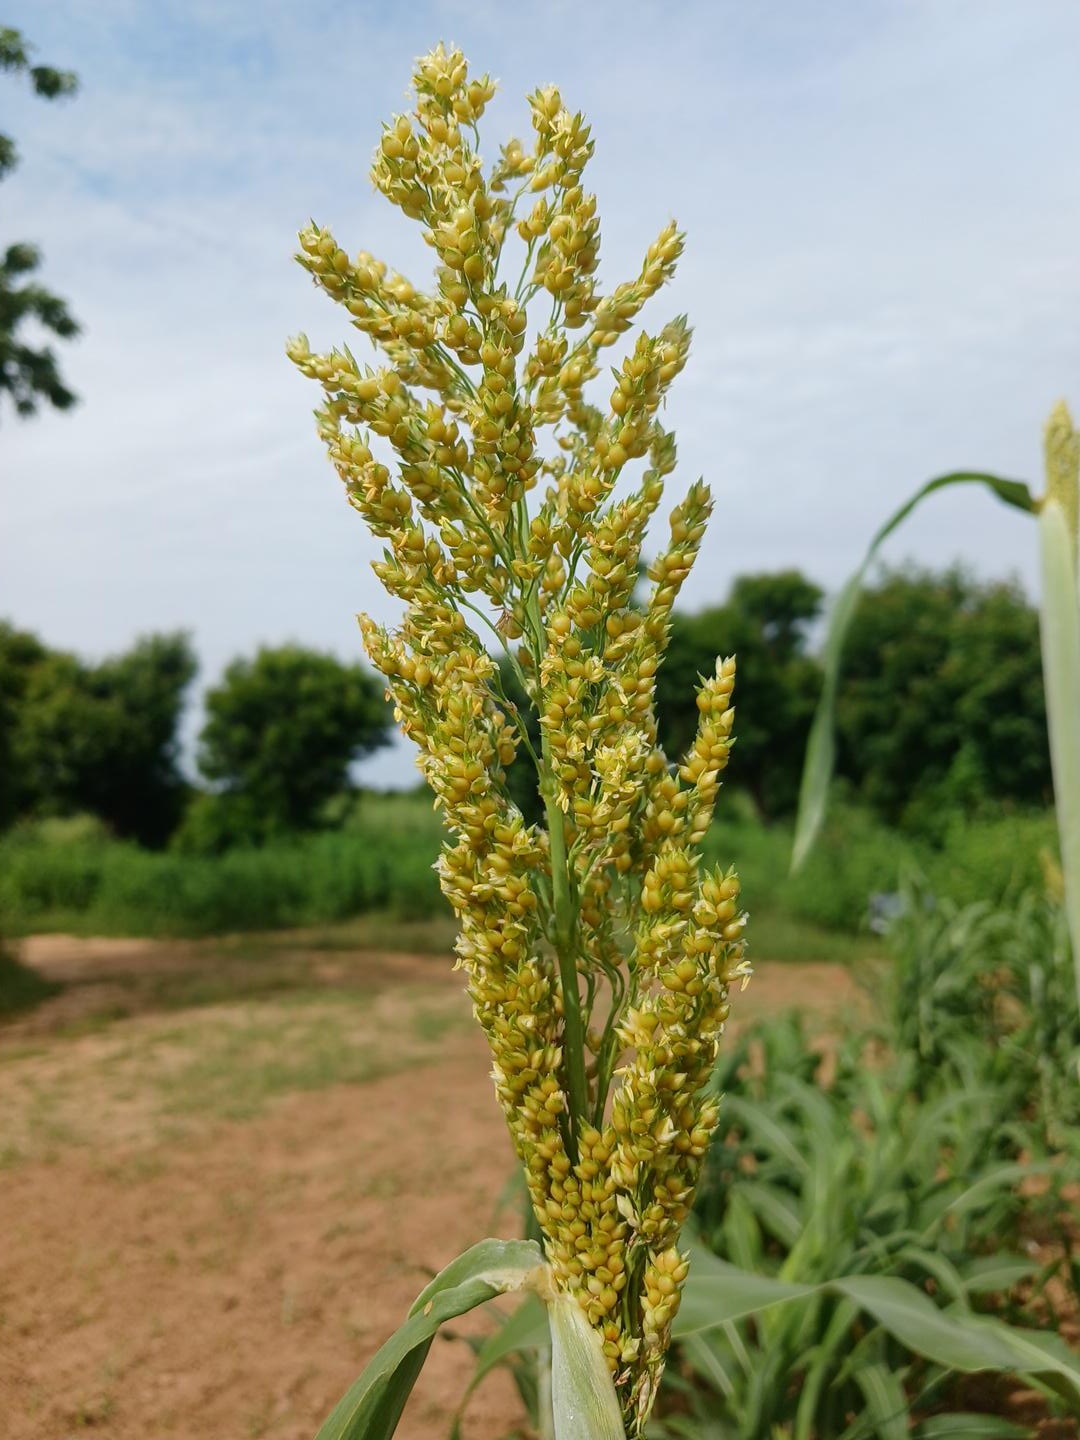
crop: sorghum
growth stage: flowering
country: Senegal
